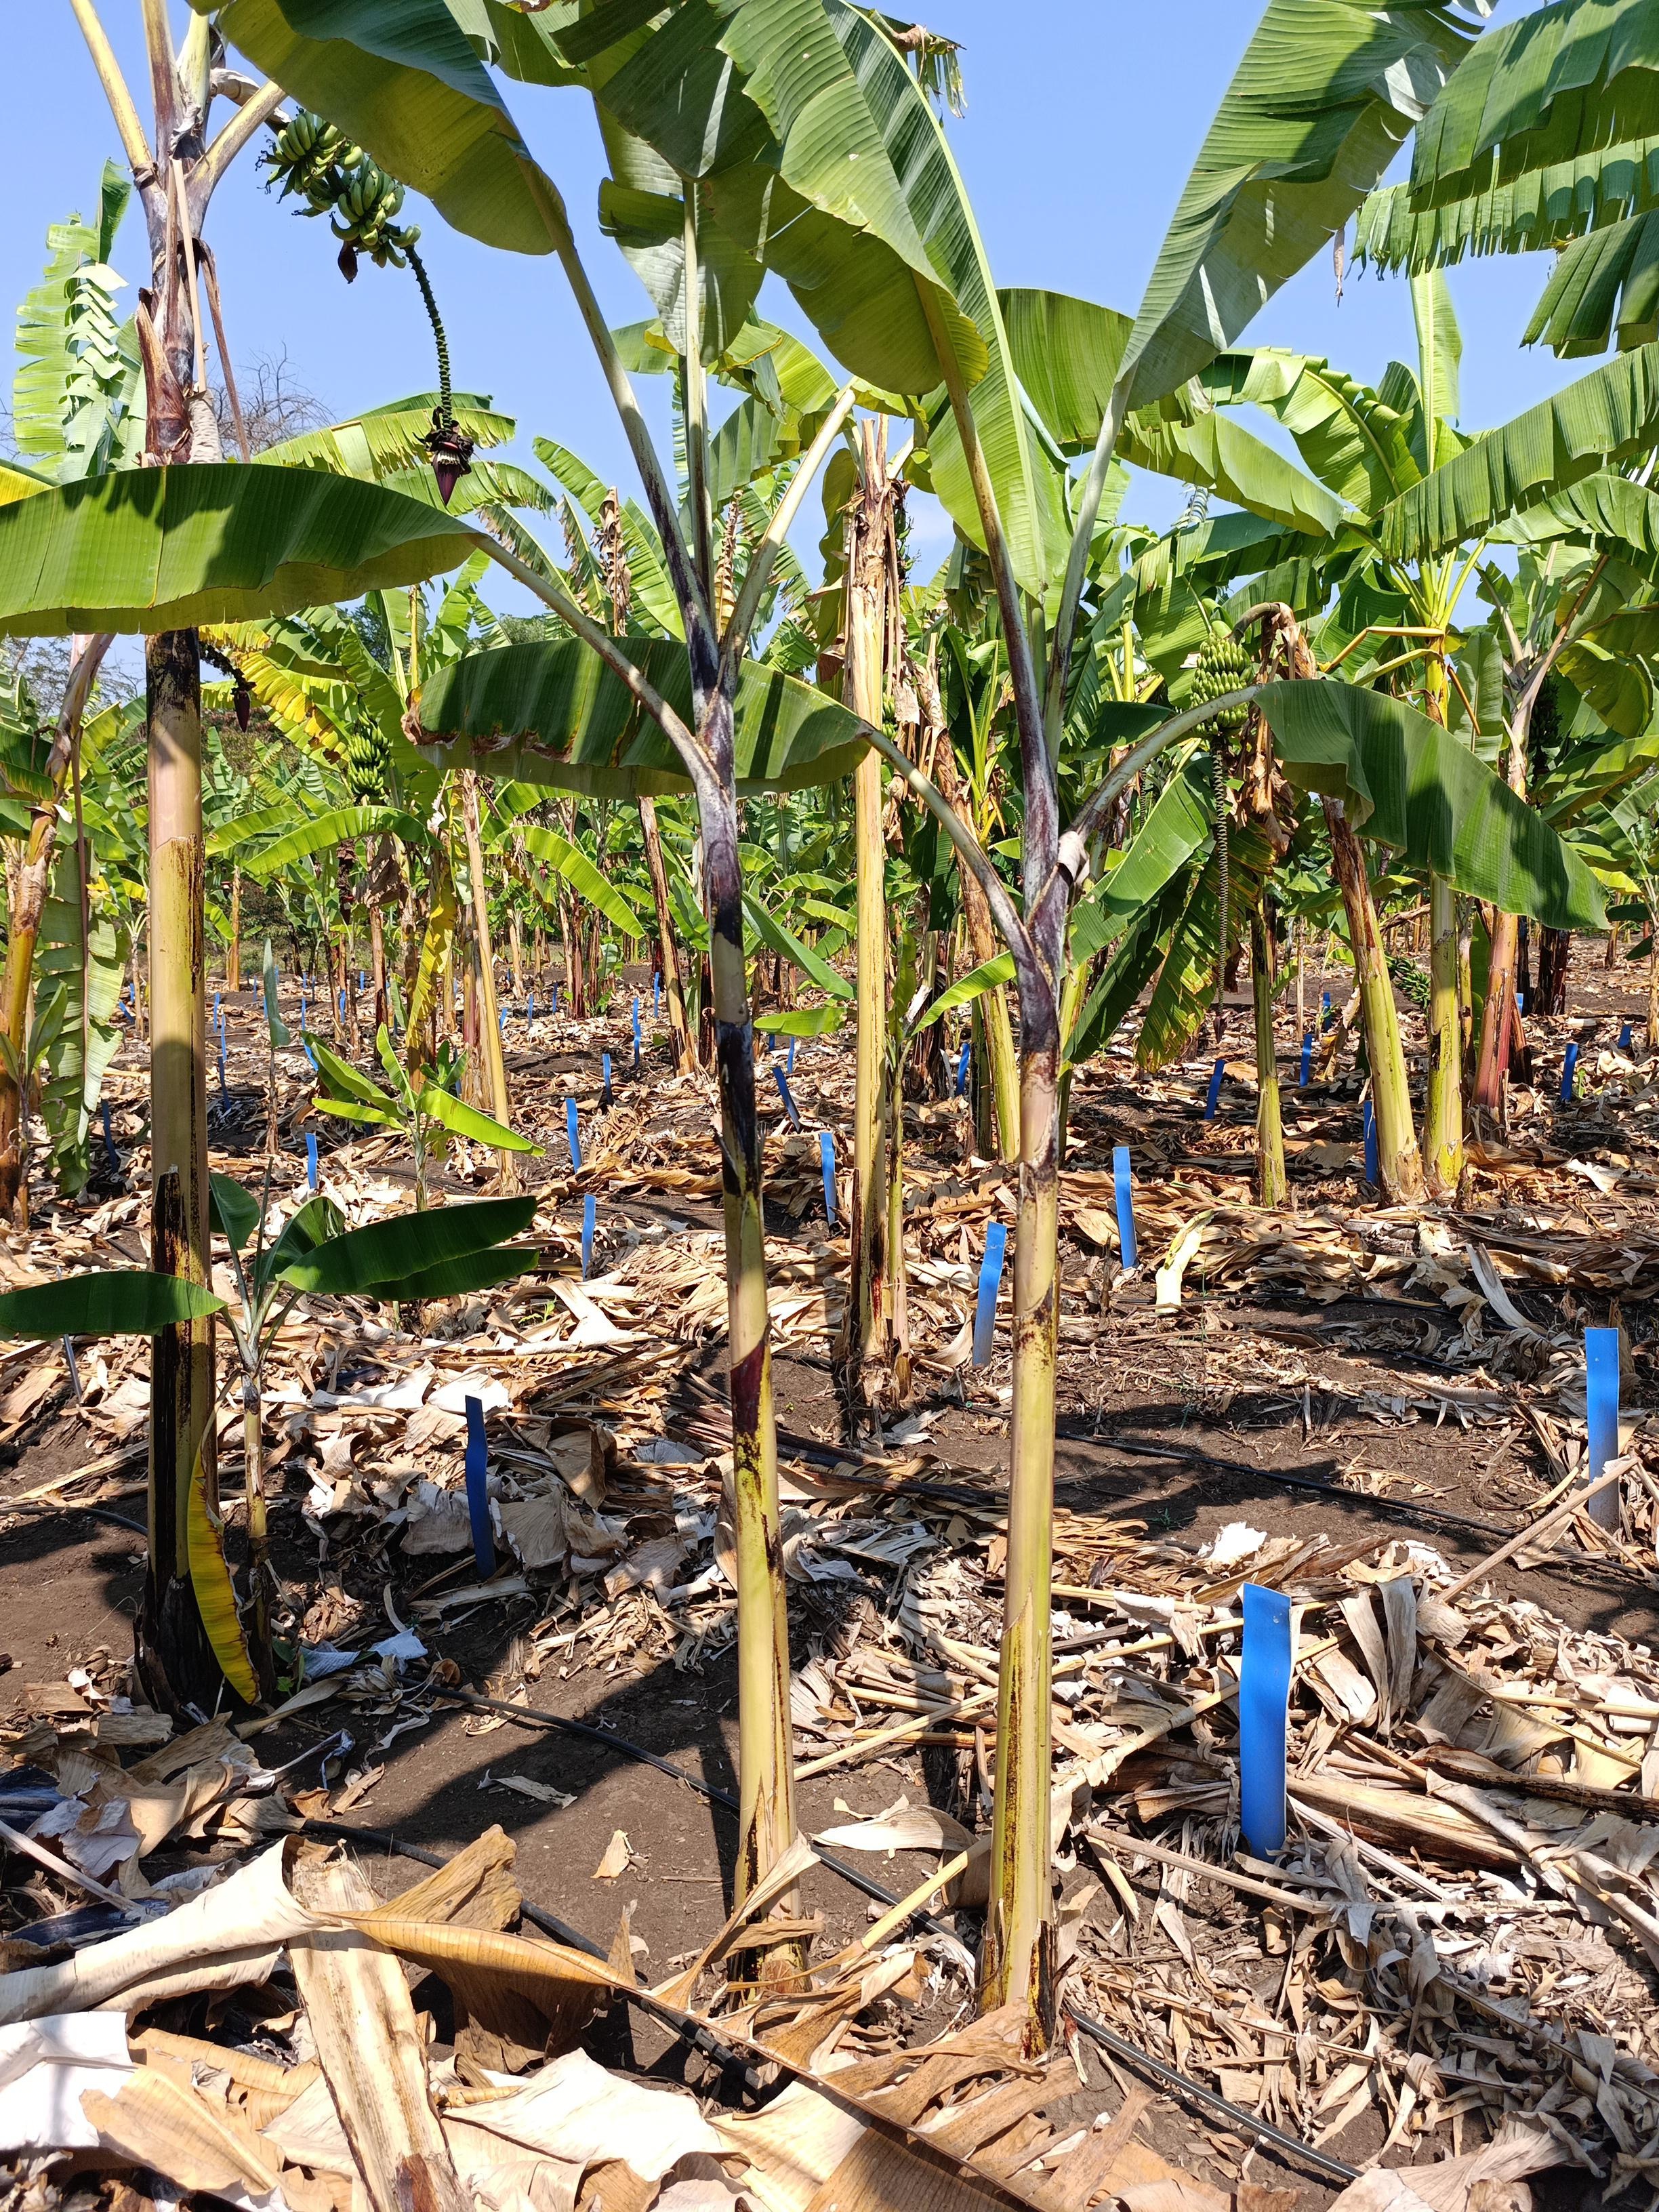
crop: banana
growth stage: vegetative
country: Tanzania
